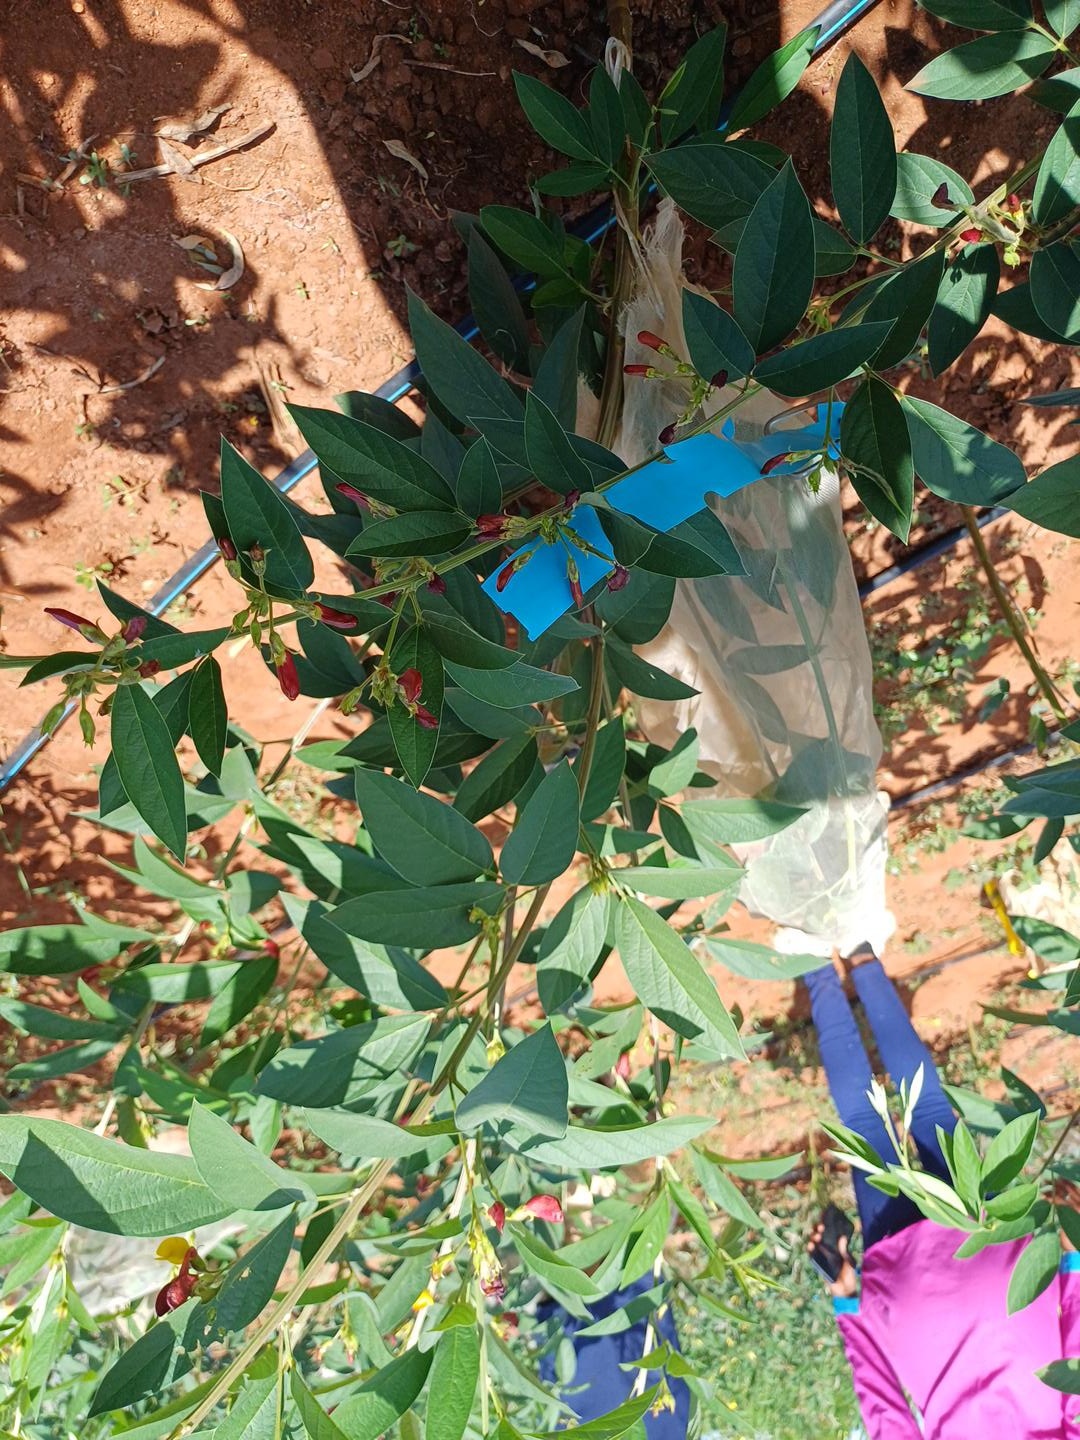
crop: pigeonpea
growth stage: development pod
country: Kenya
